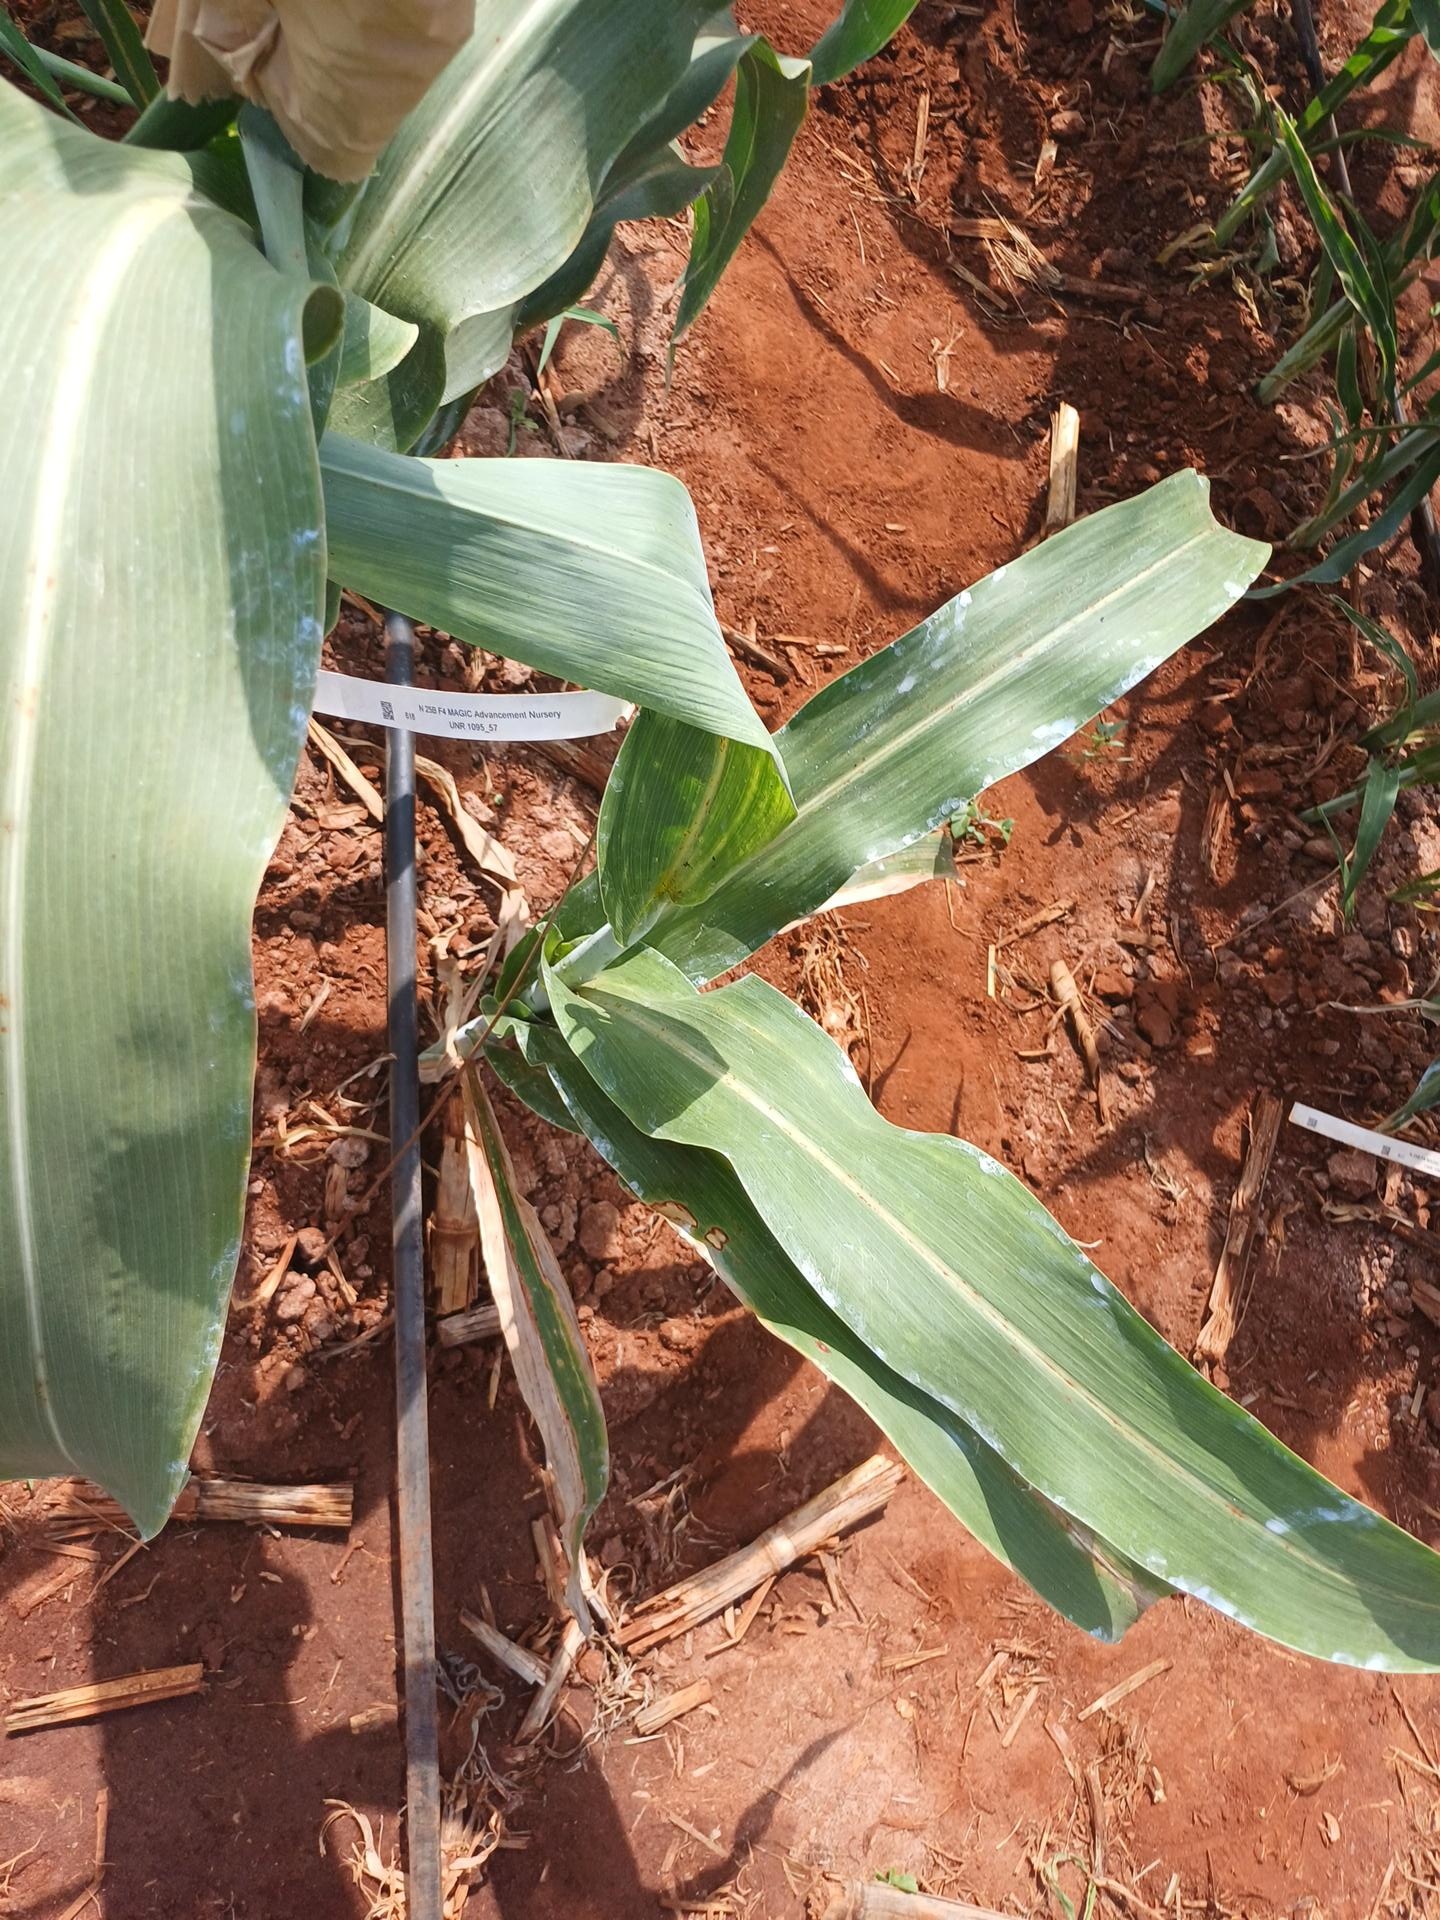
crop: sorghum
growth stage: heading tuber
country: Kenya
